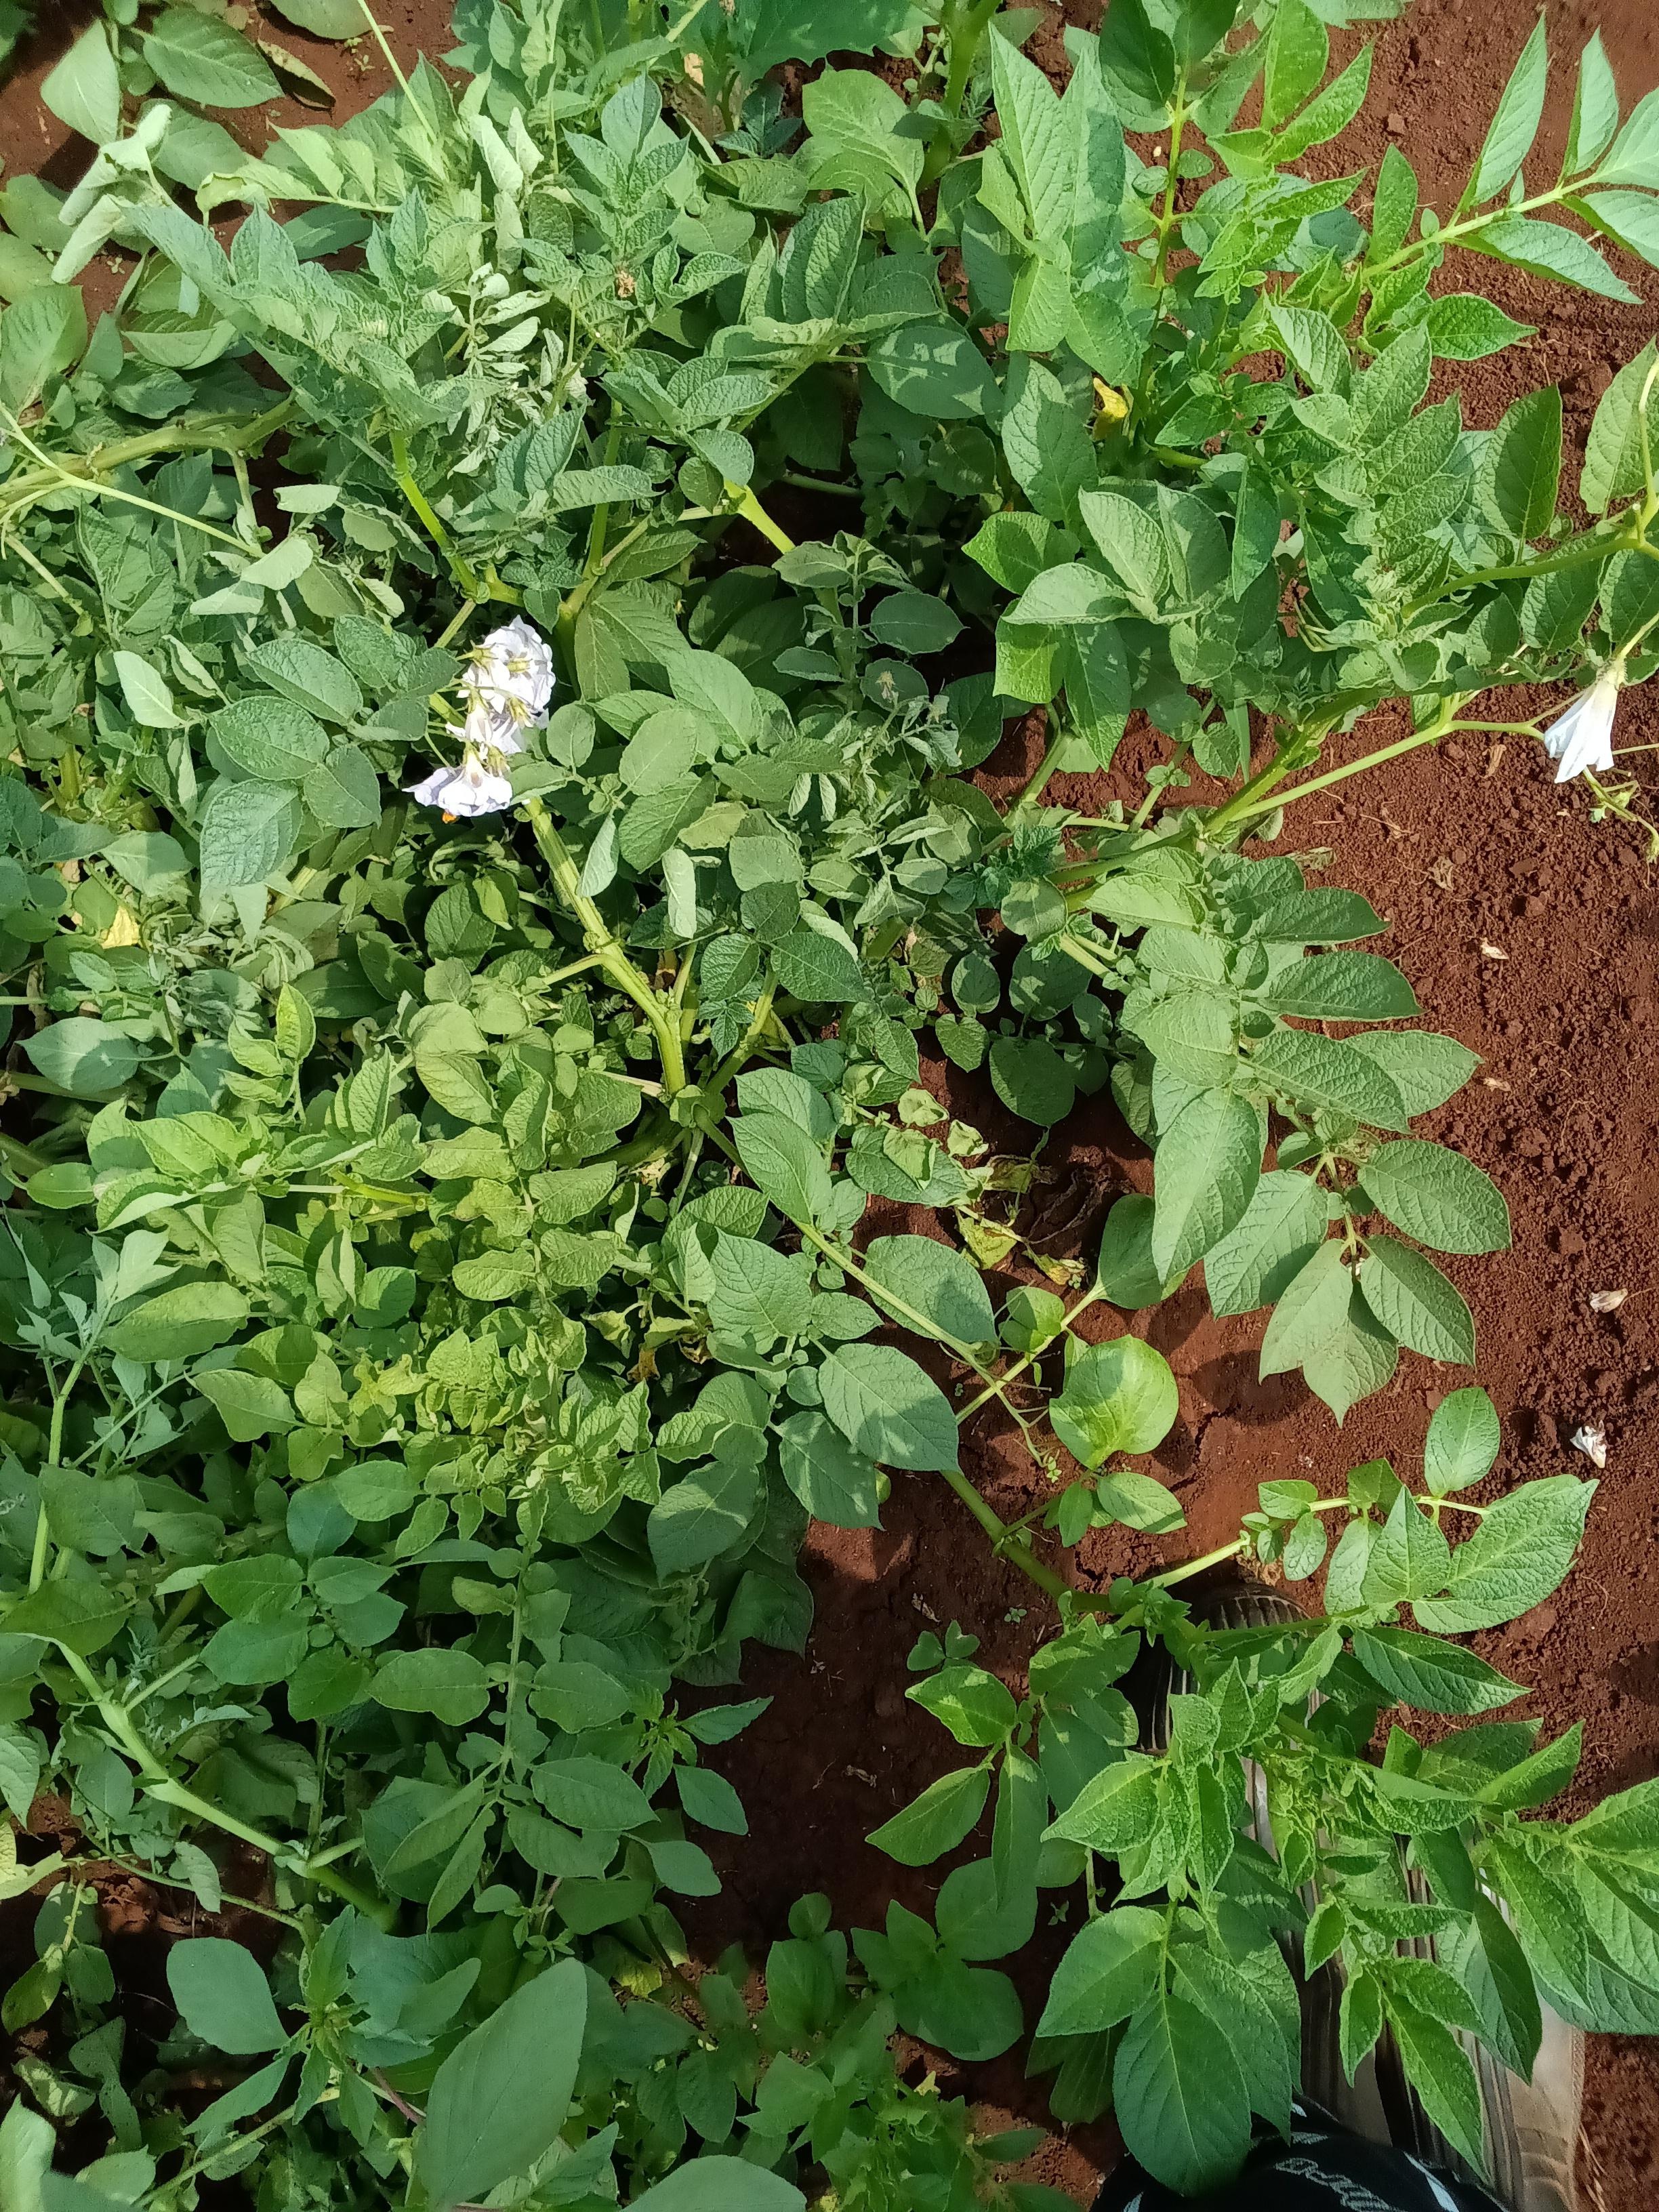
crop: potato
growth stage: maturity
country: Kenya
